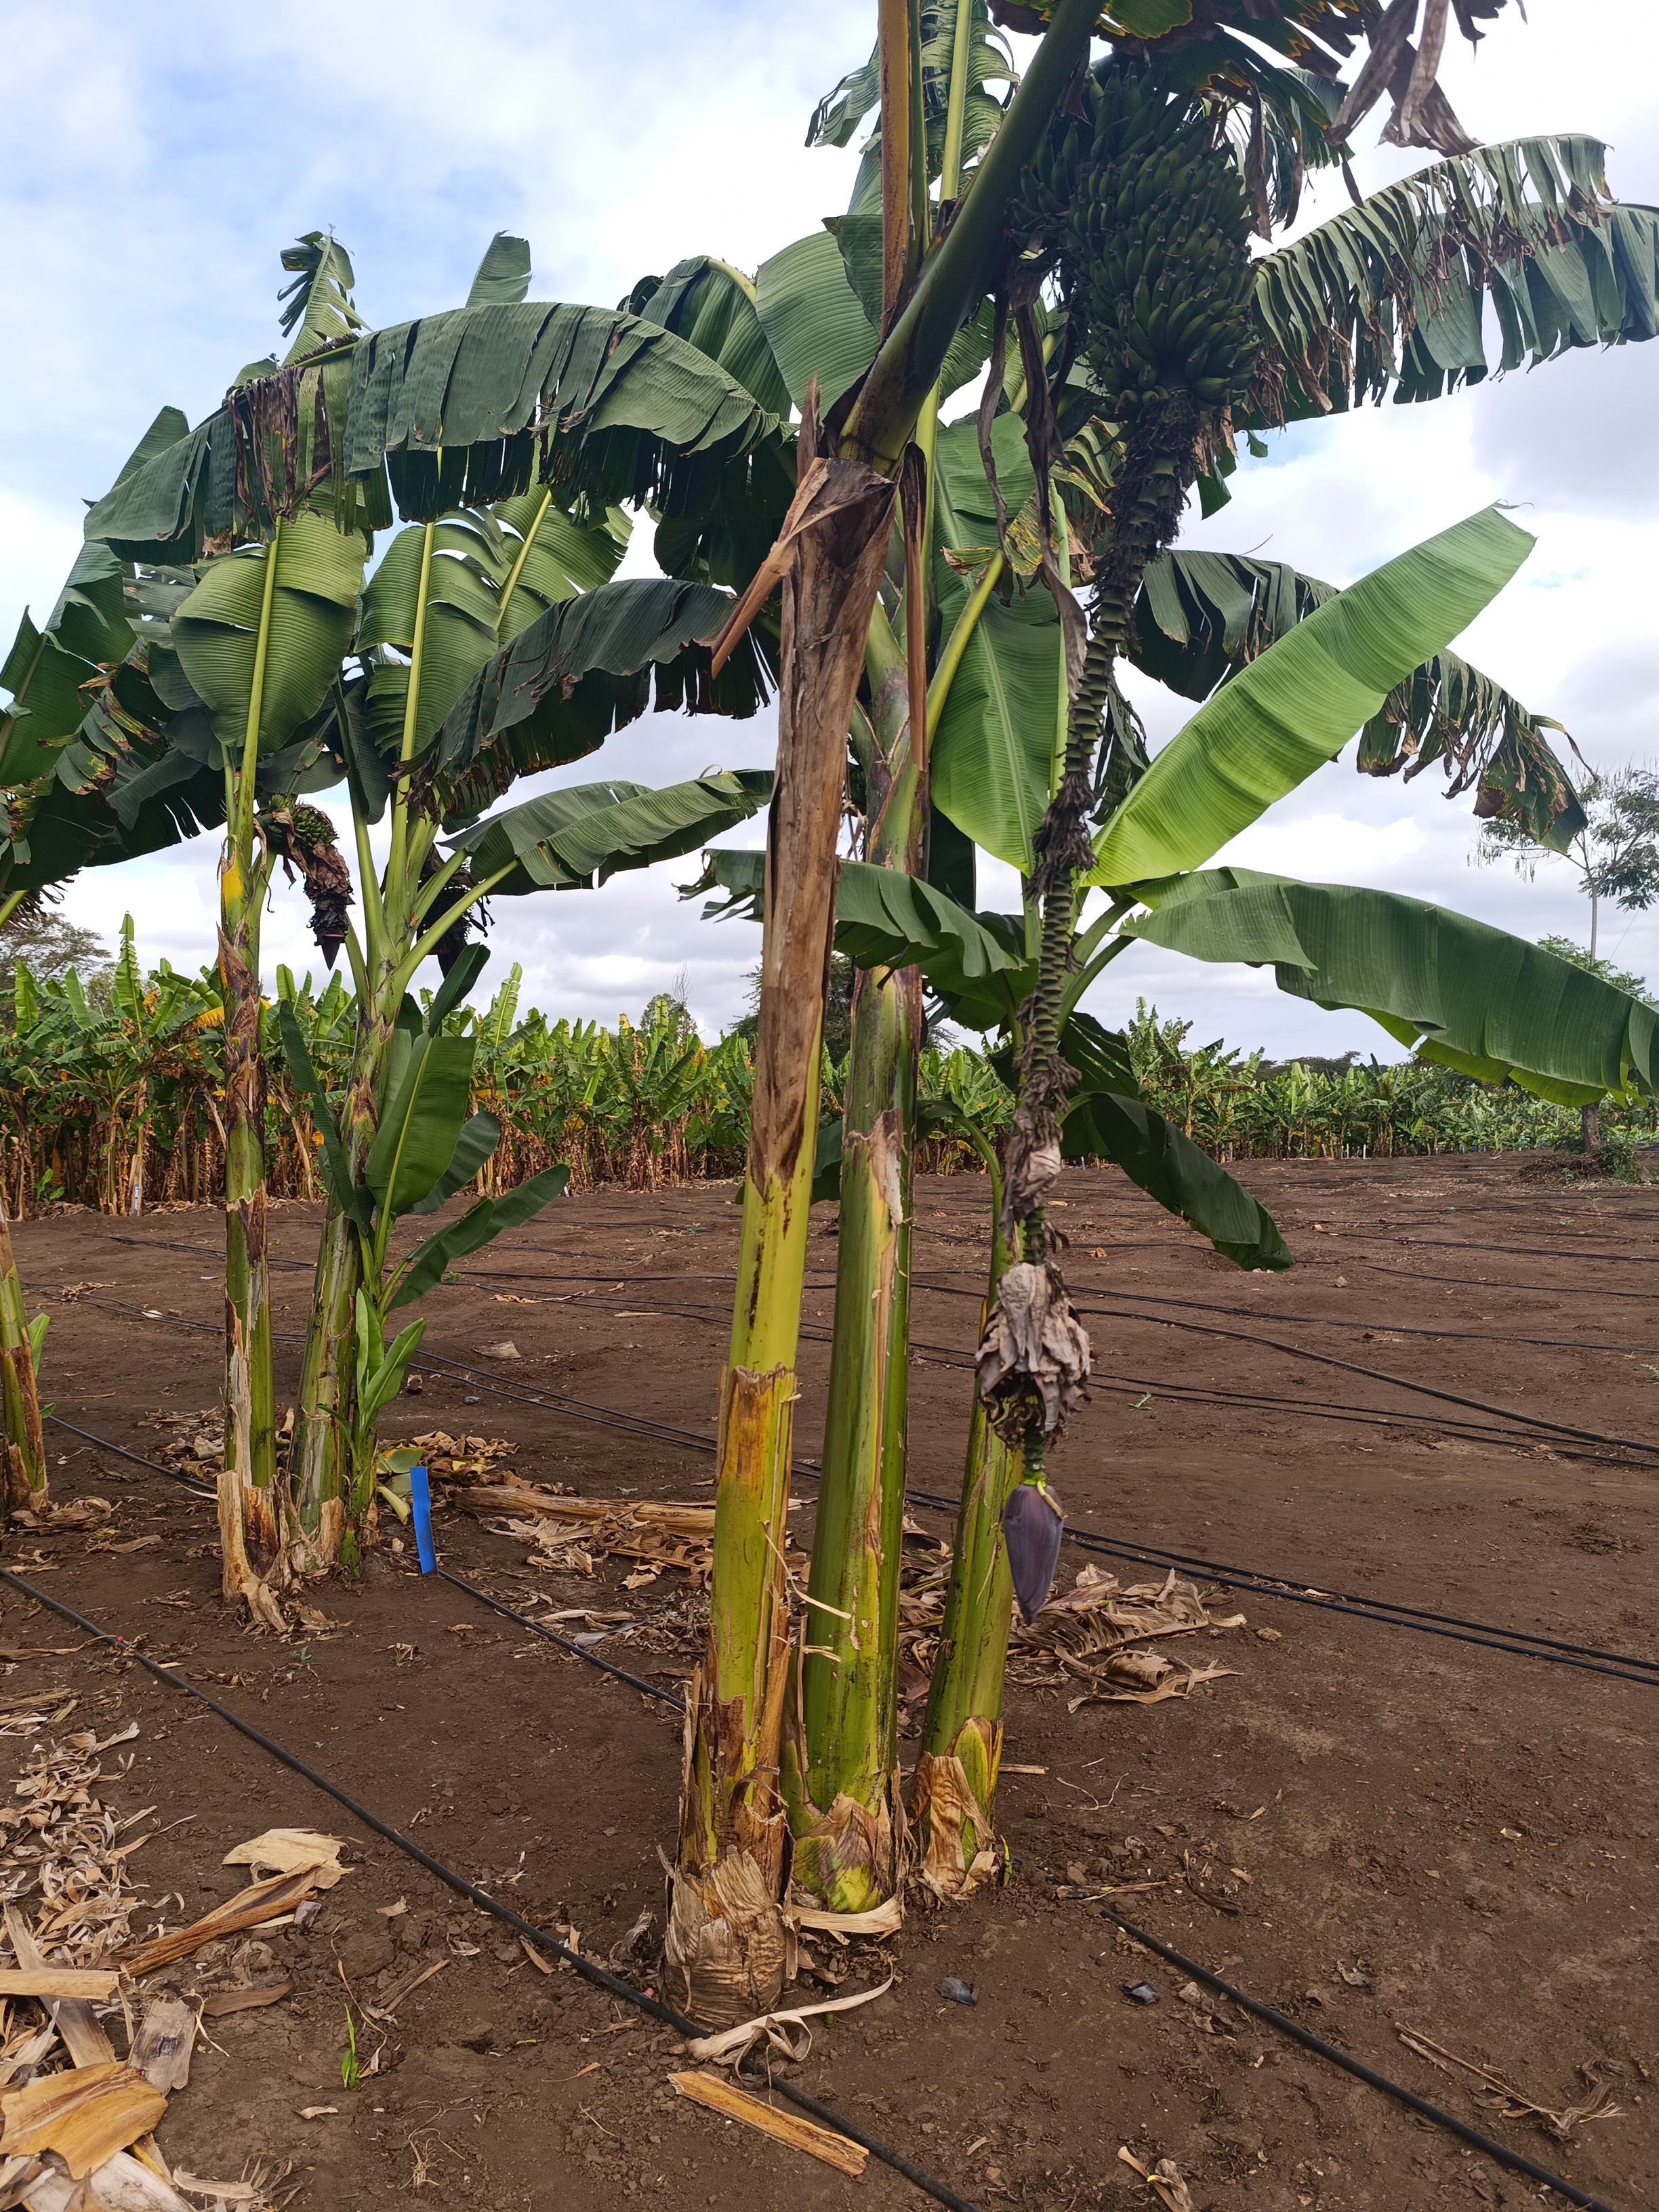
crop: banana
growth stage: development fruit
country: Tanzania
